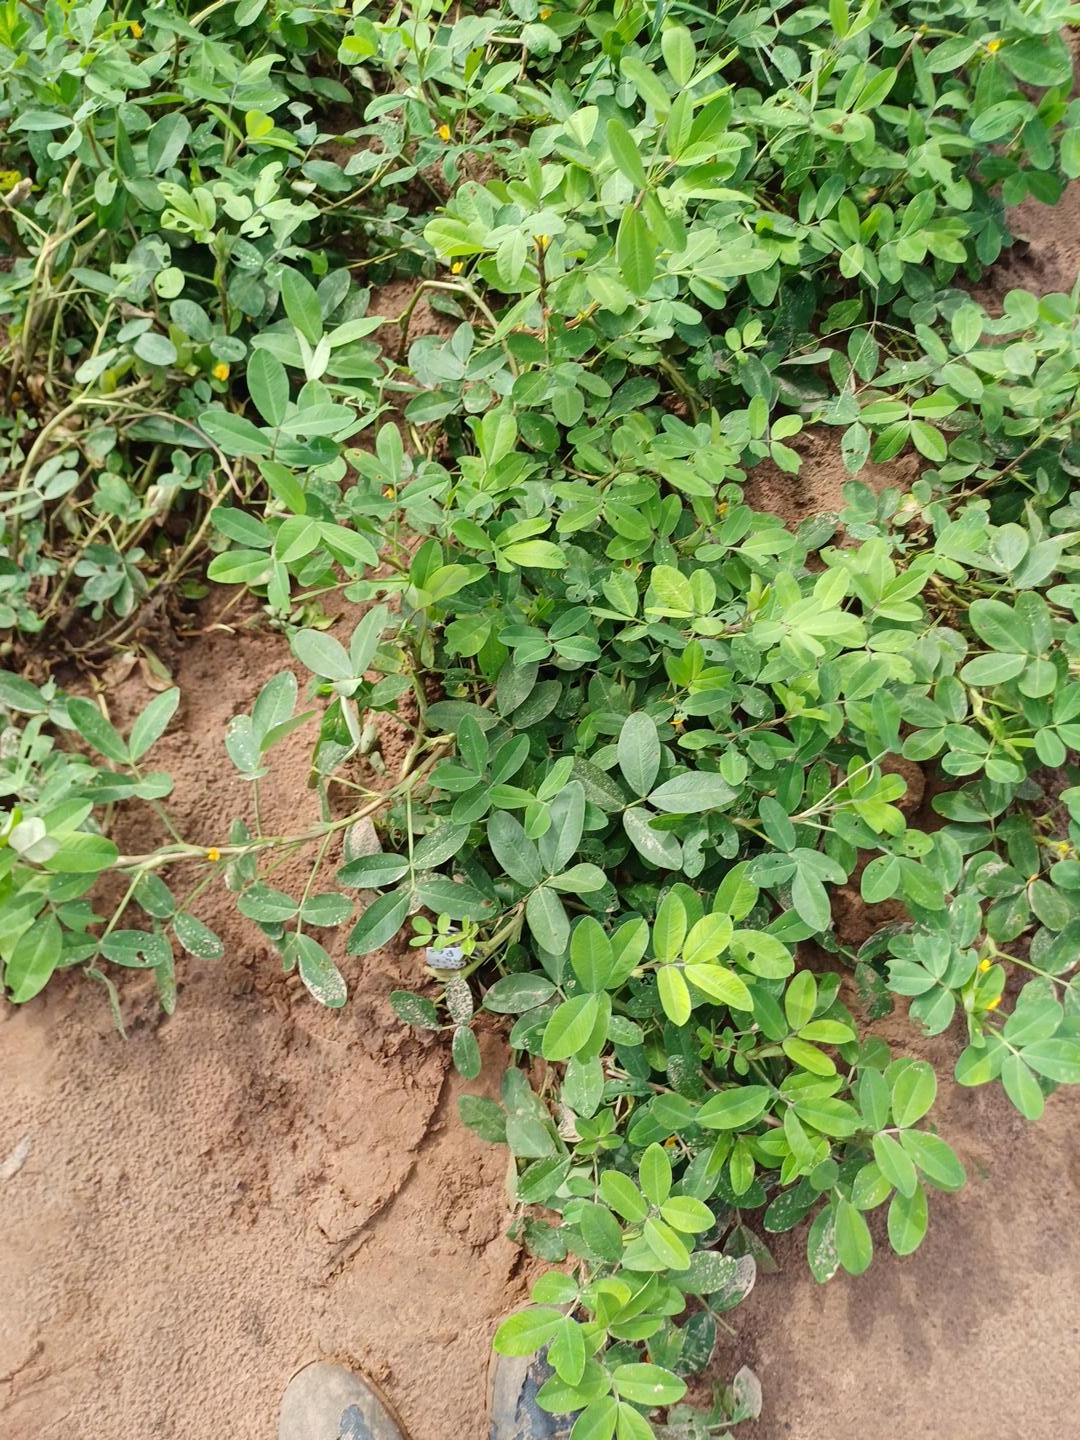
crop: groundnut
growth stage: flowering
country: Senegal
